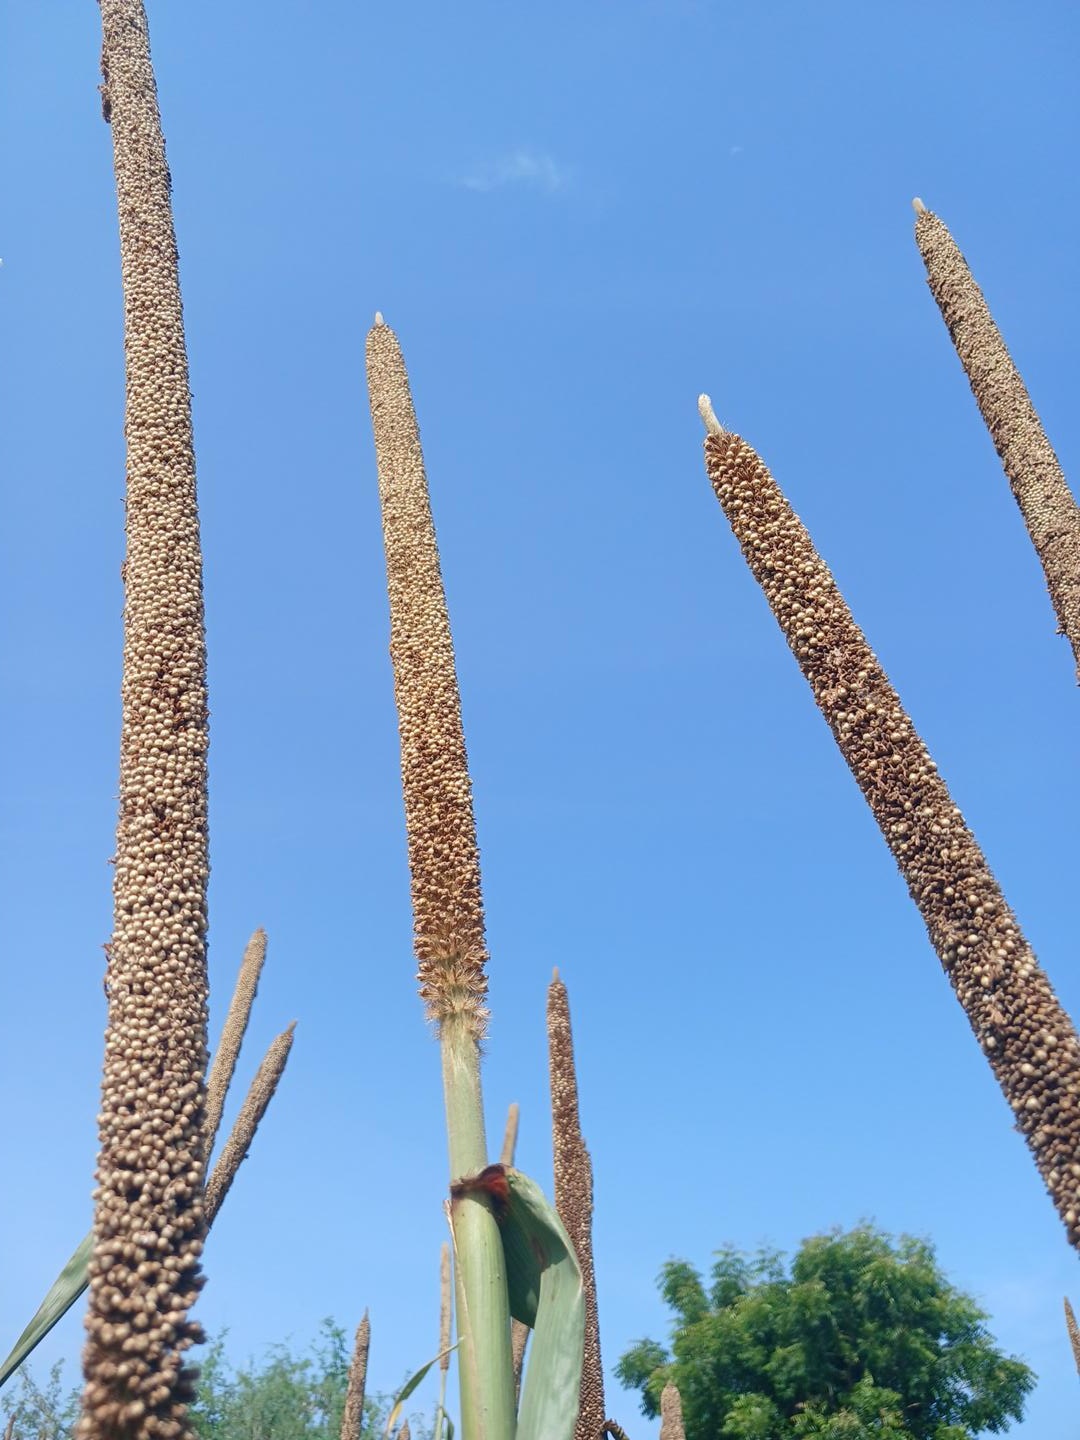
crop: pearl millet
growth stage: maturity
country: Senegal
